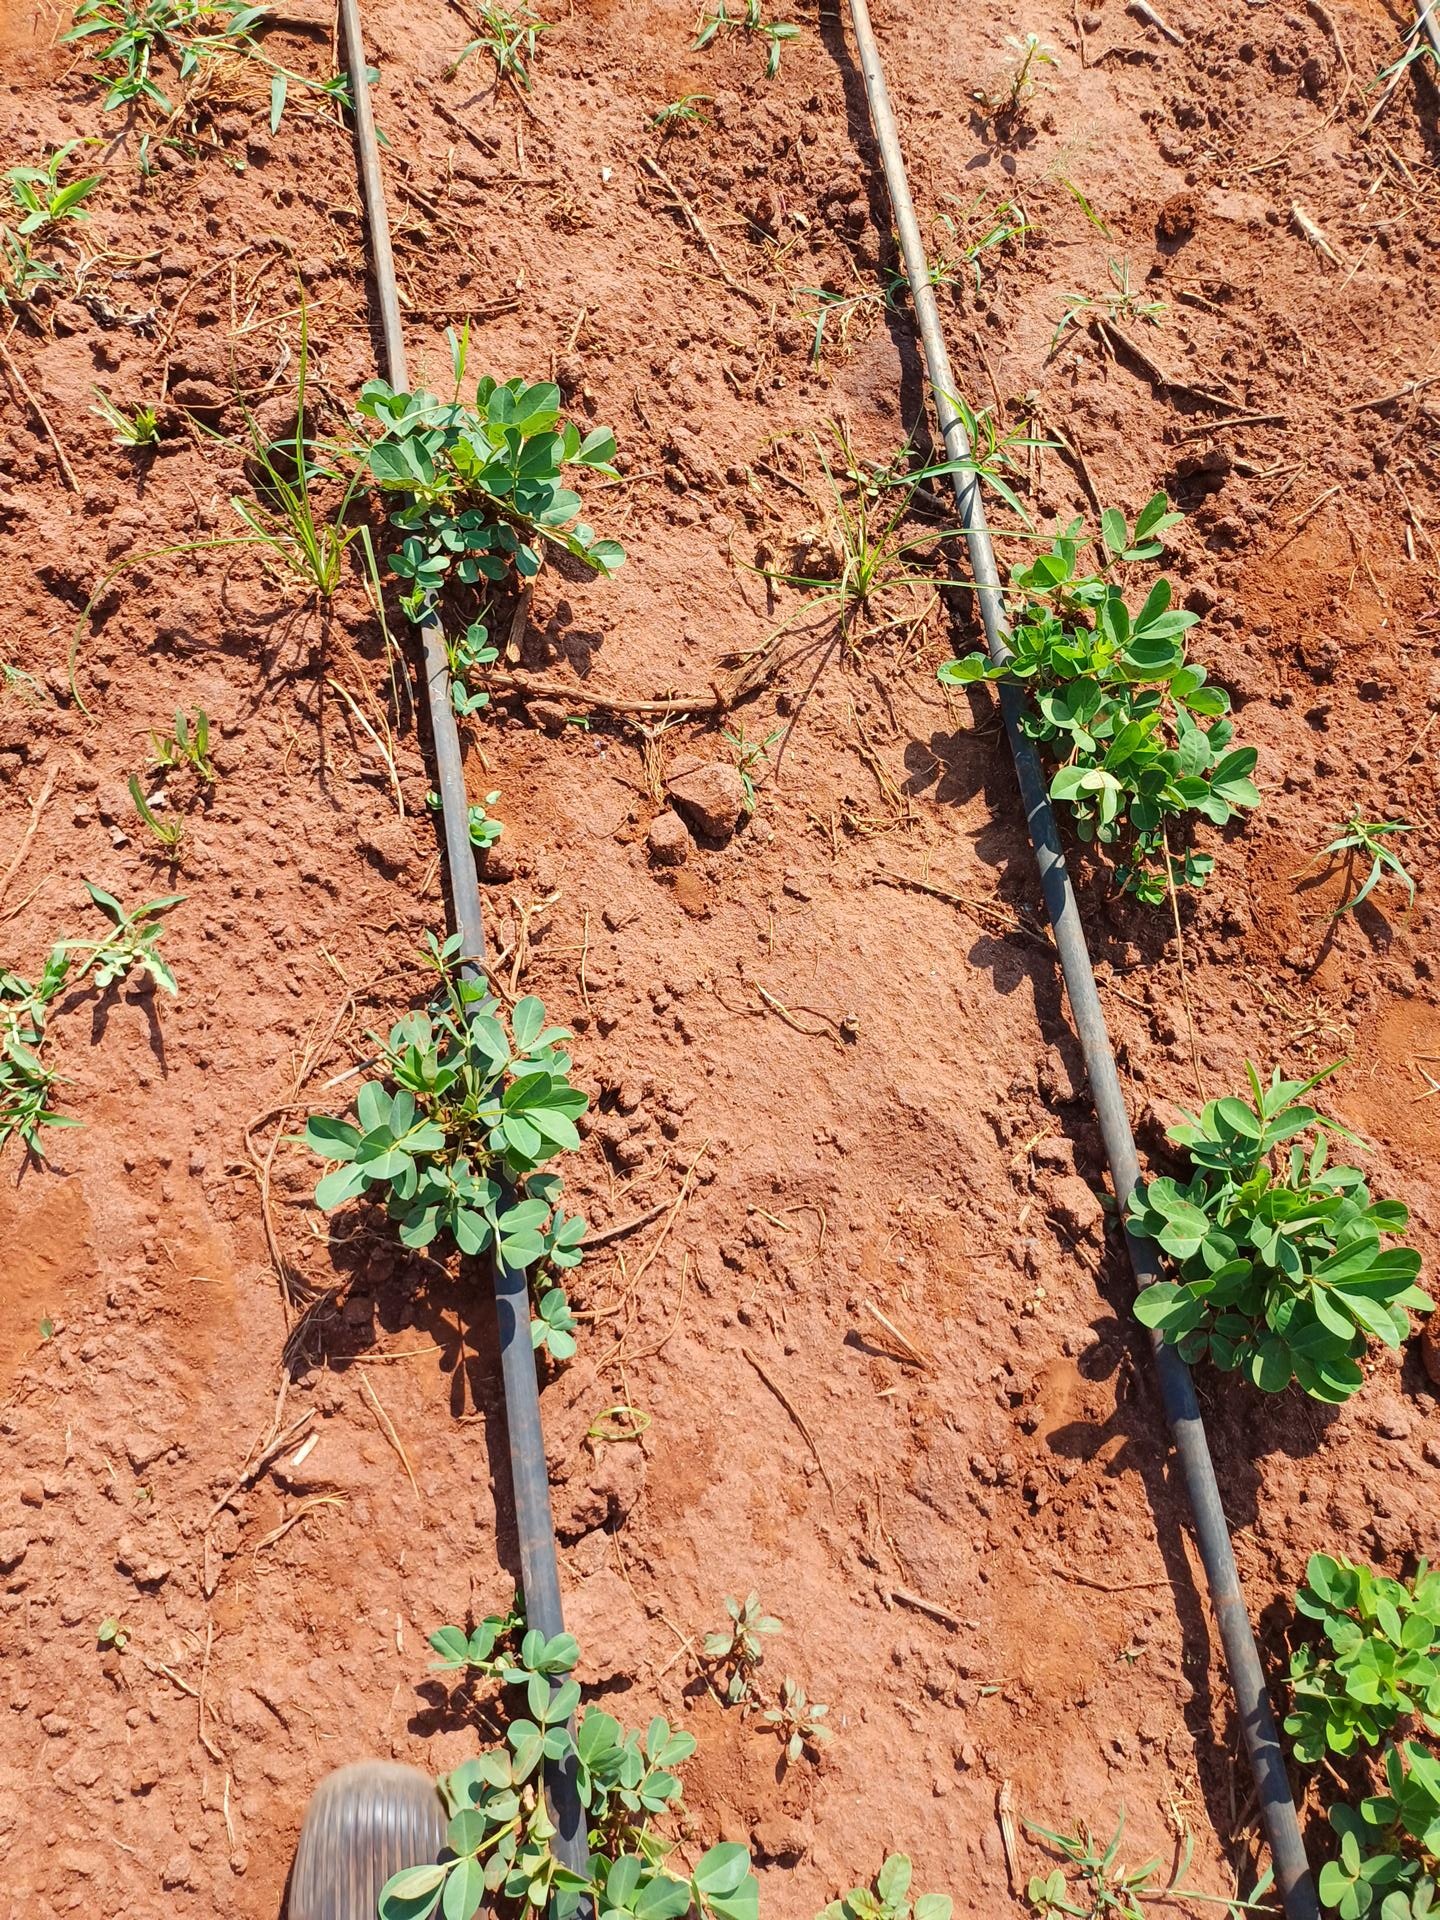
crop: groundnut
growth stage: vegetative
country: Kenya
